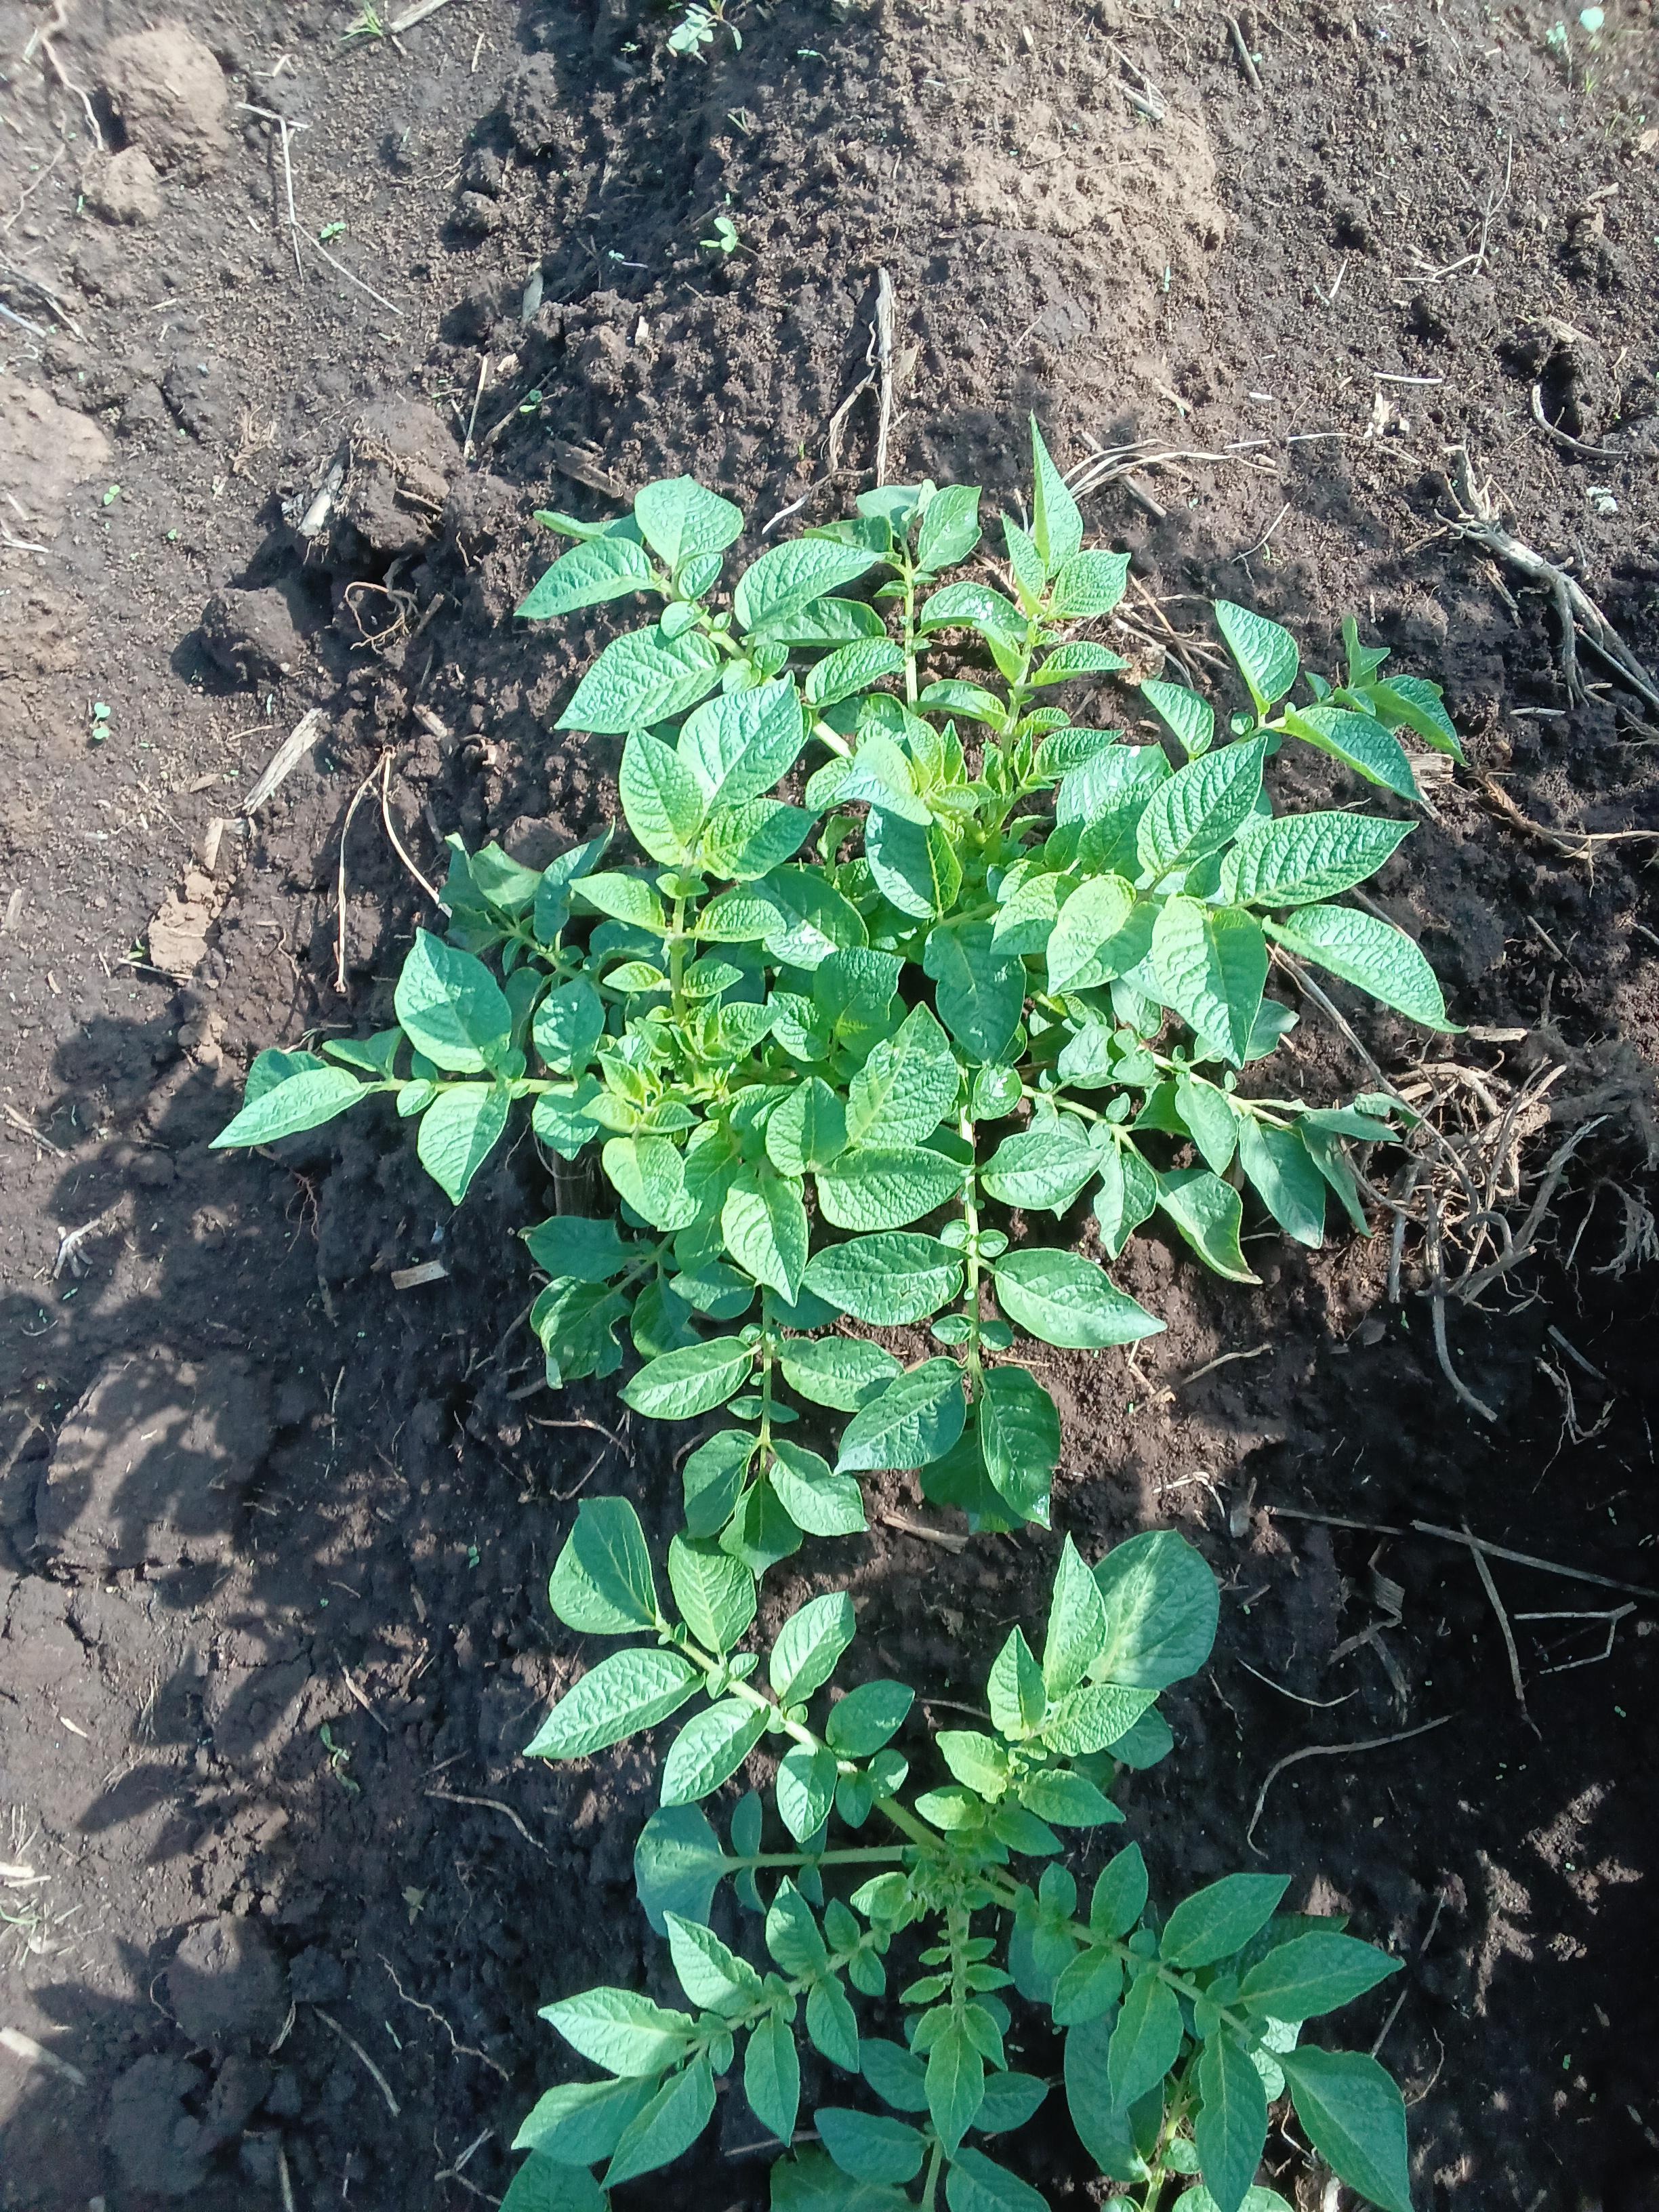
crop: potato
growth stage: vegetative
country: Kenya
